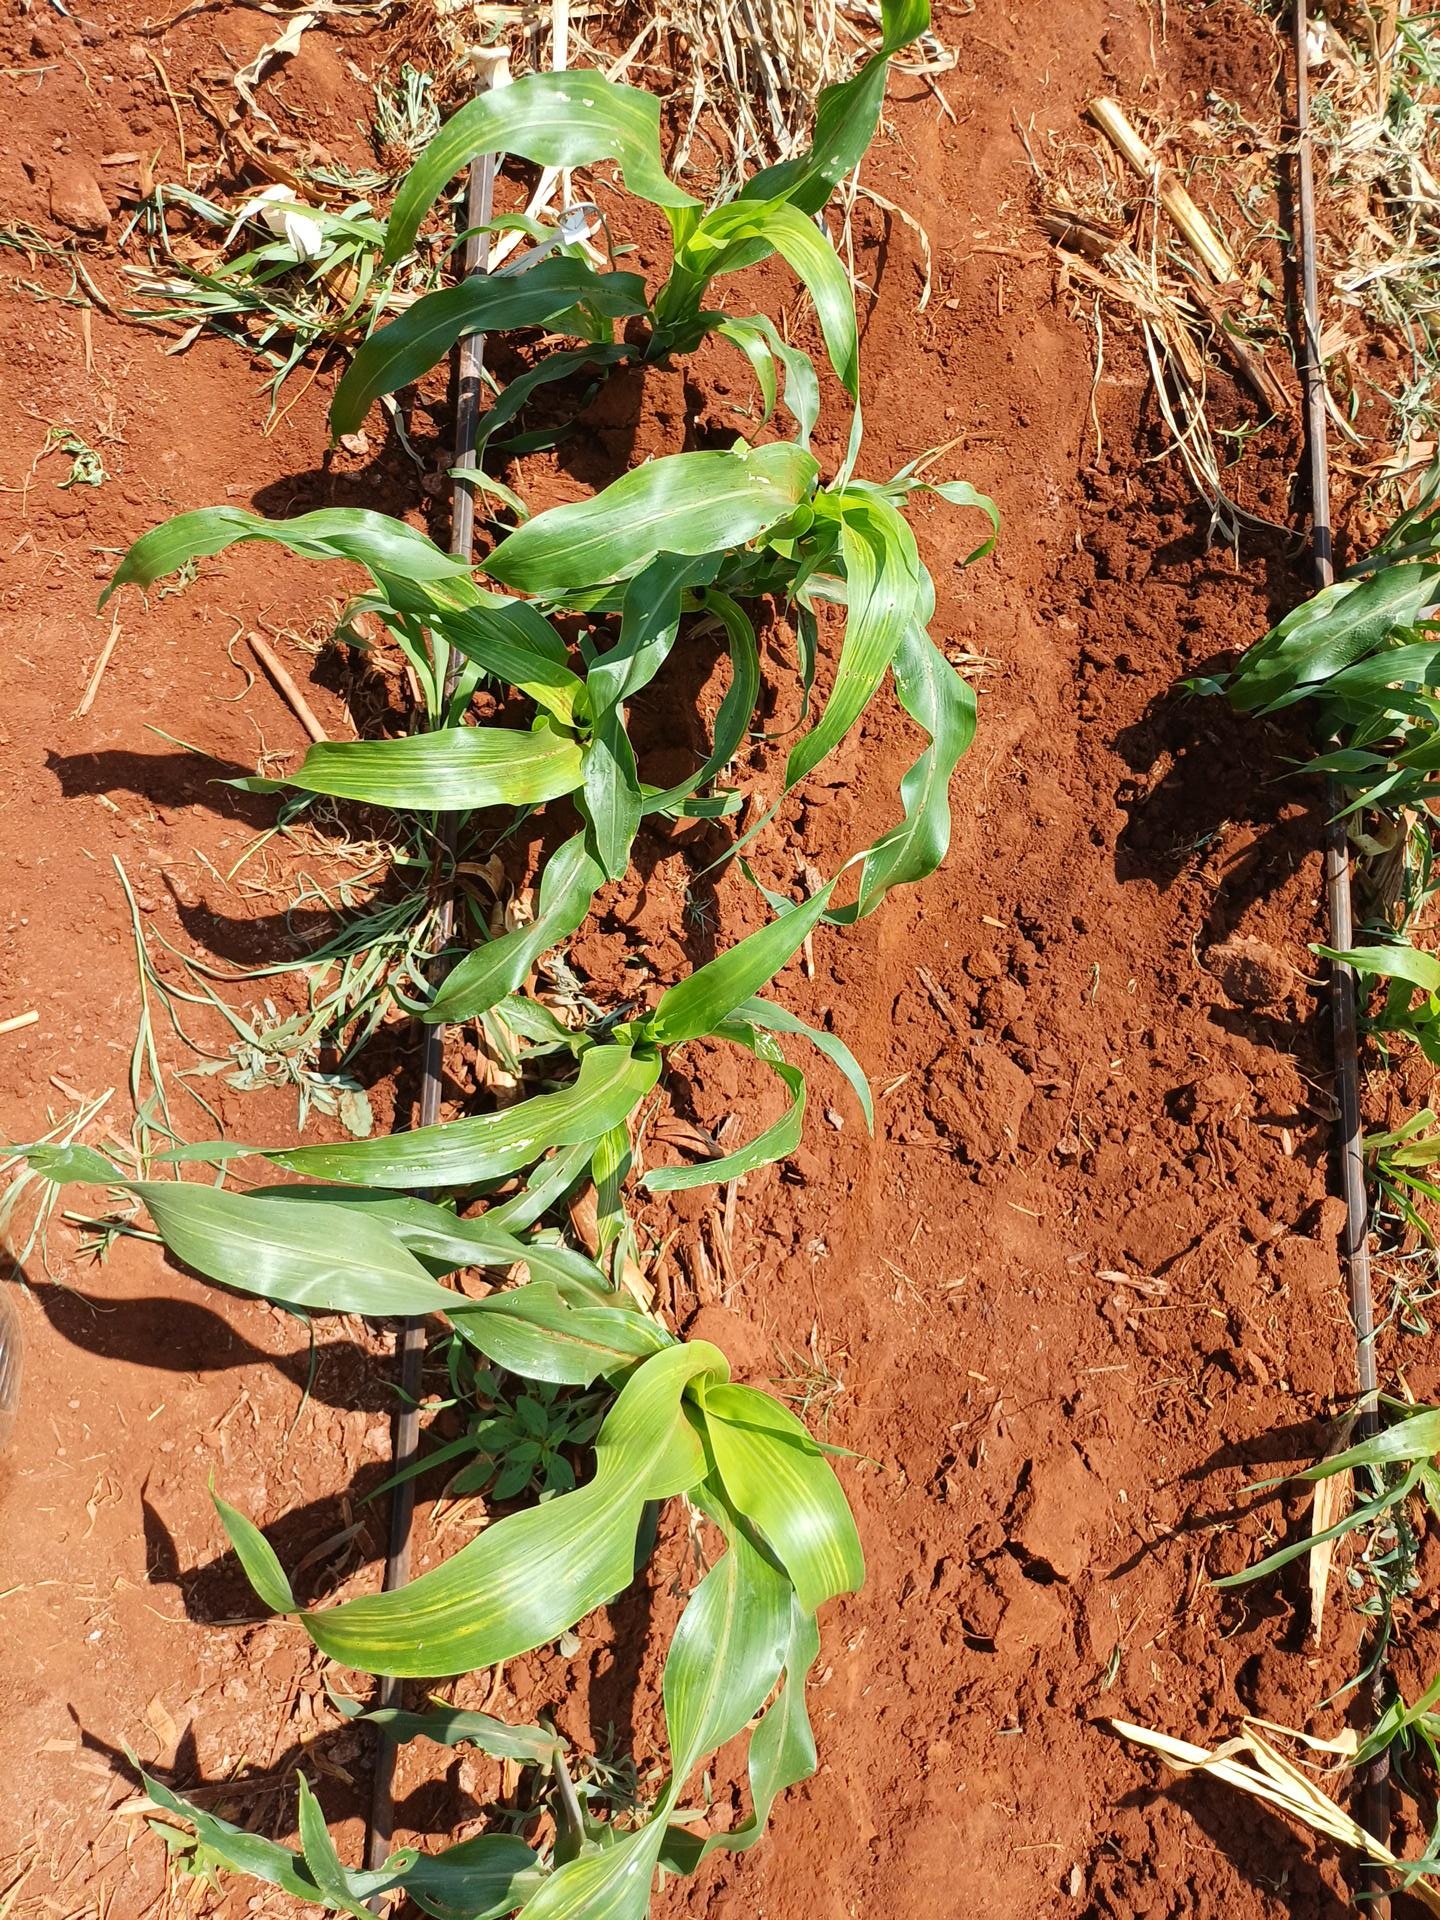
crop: sorghum
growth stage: vegetative
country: Kenya
